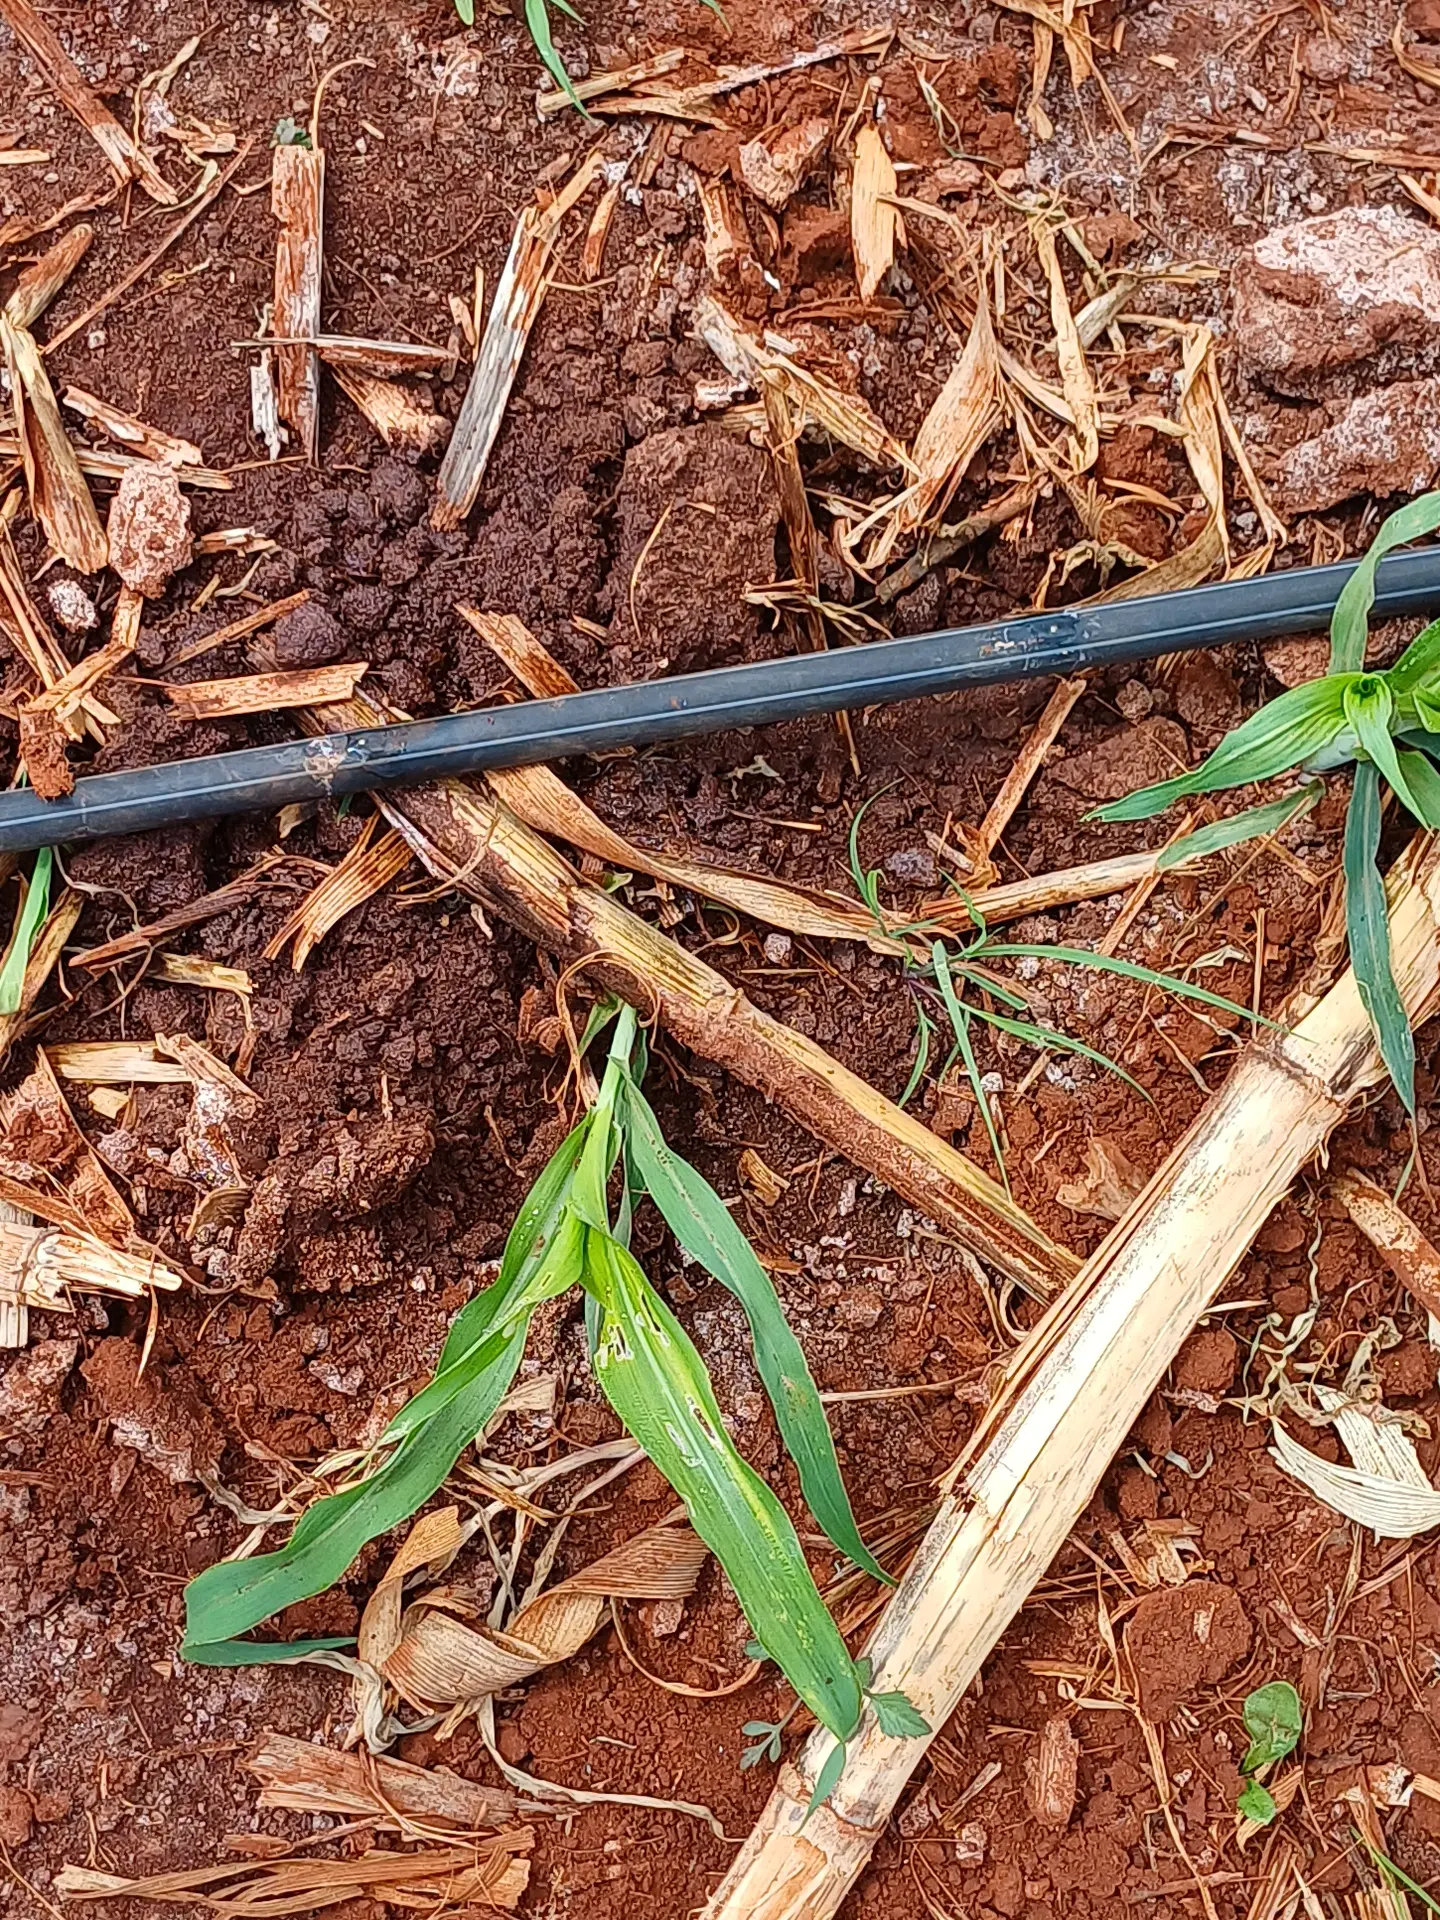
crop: sorghum
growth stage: vegetative
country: Kenya
